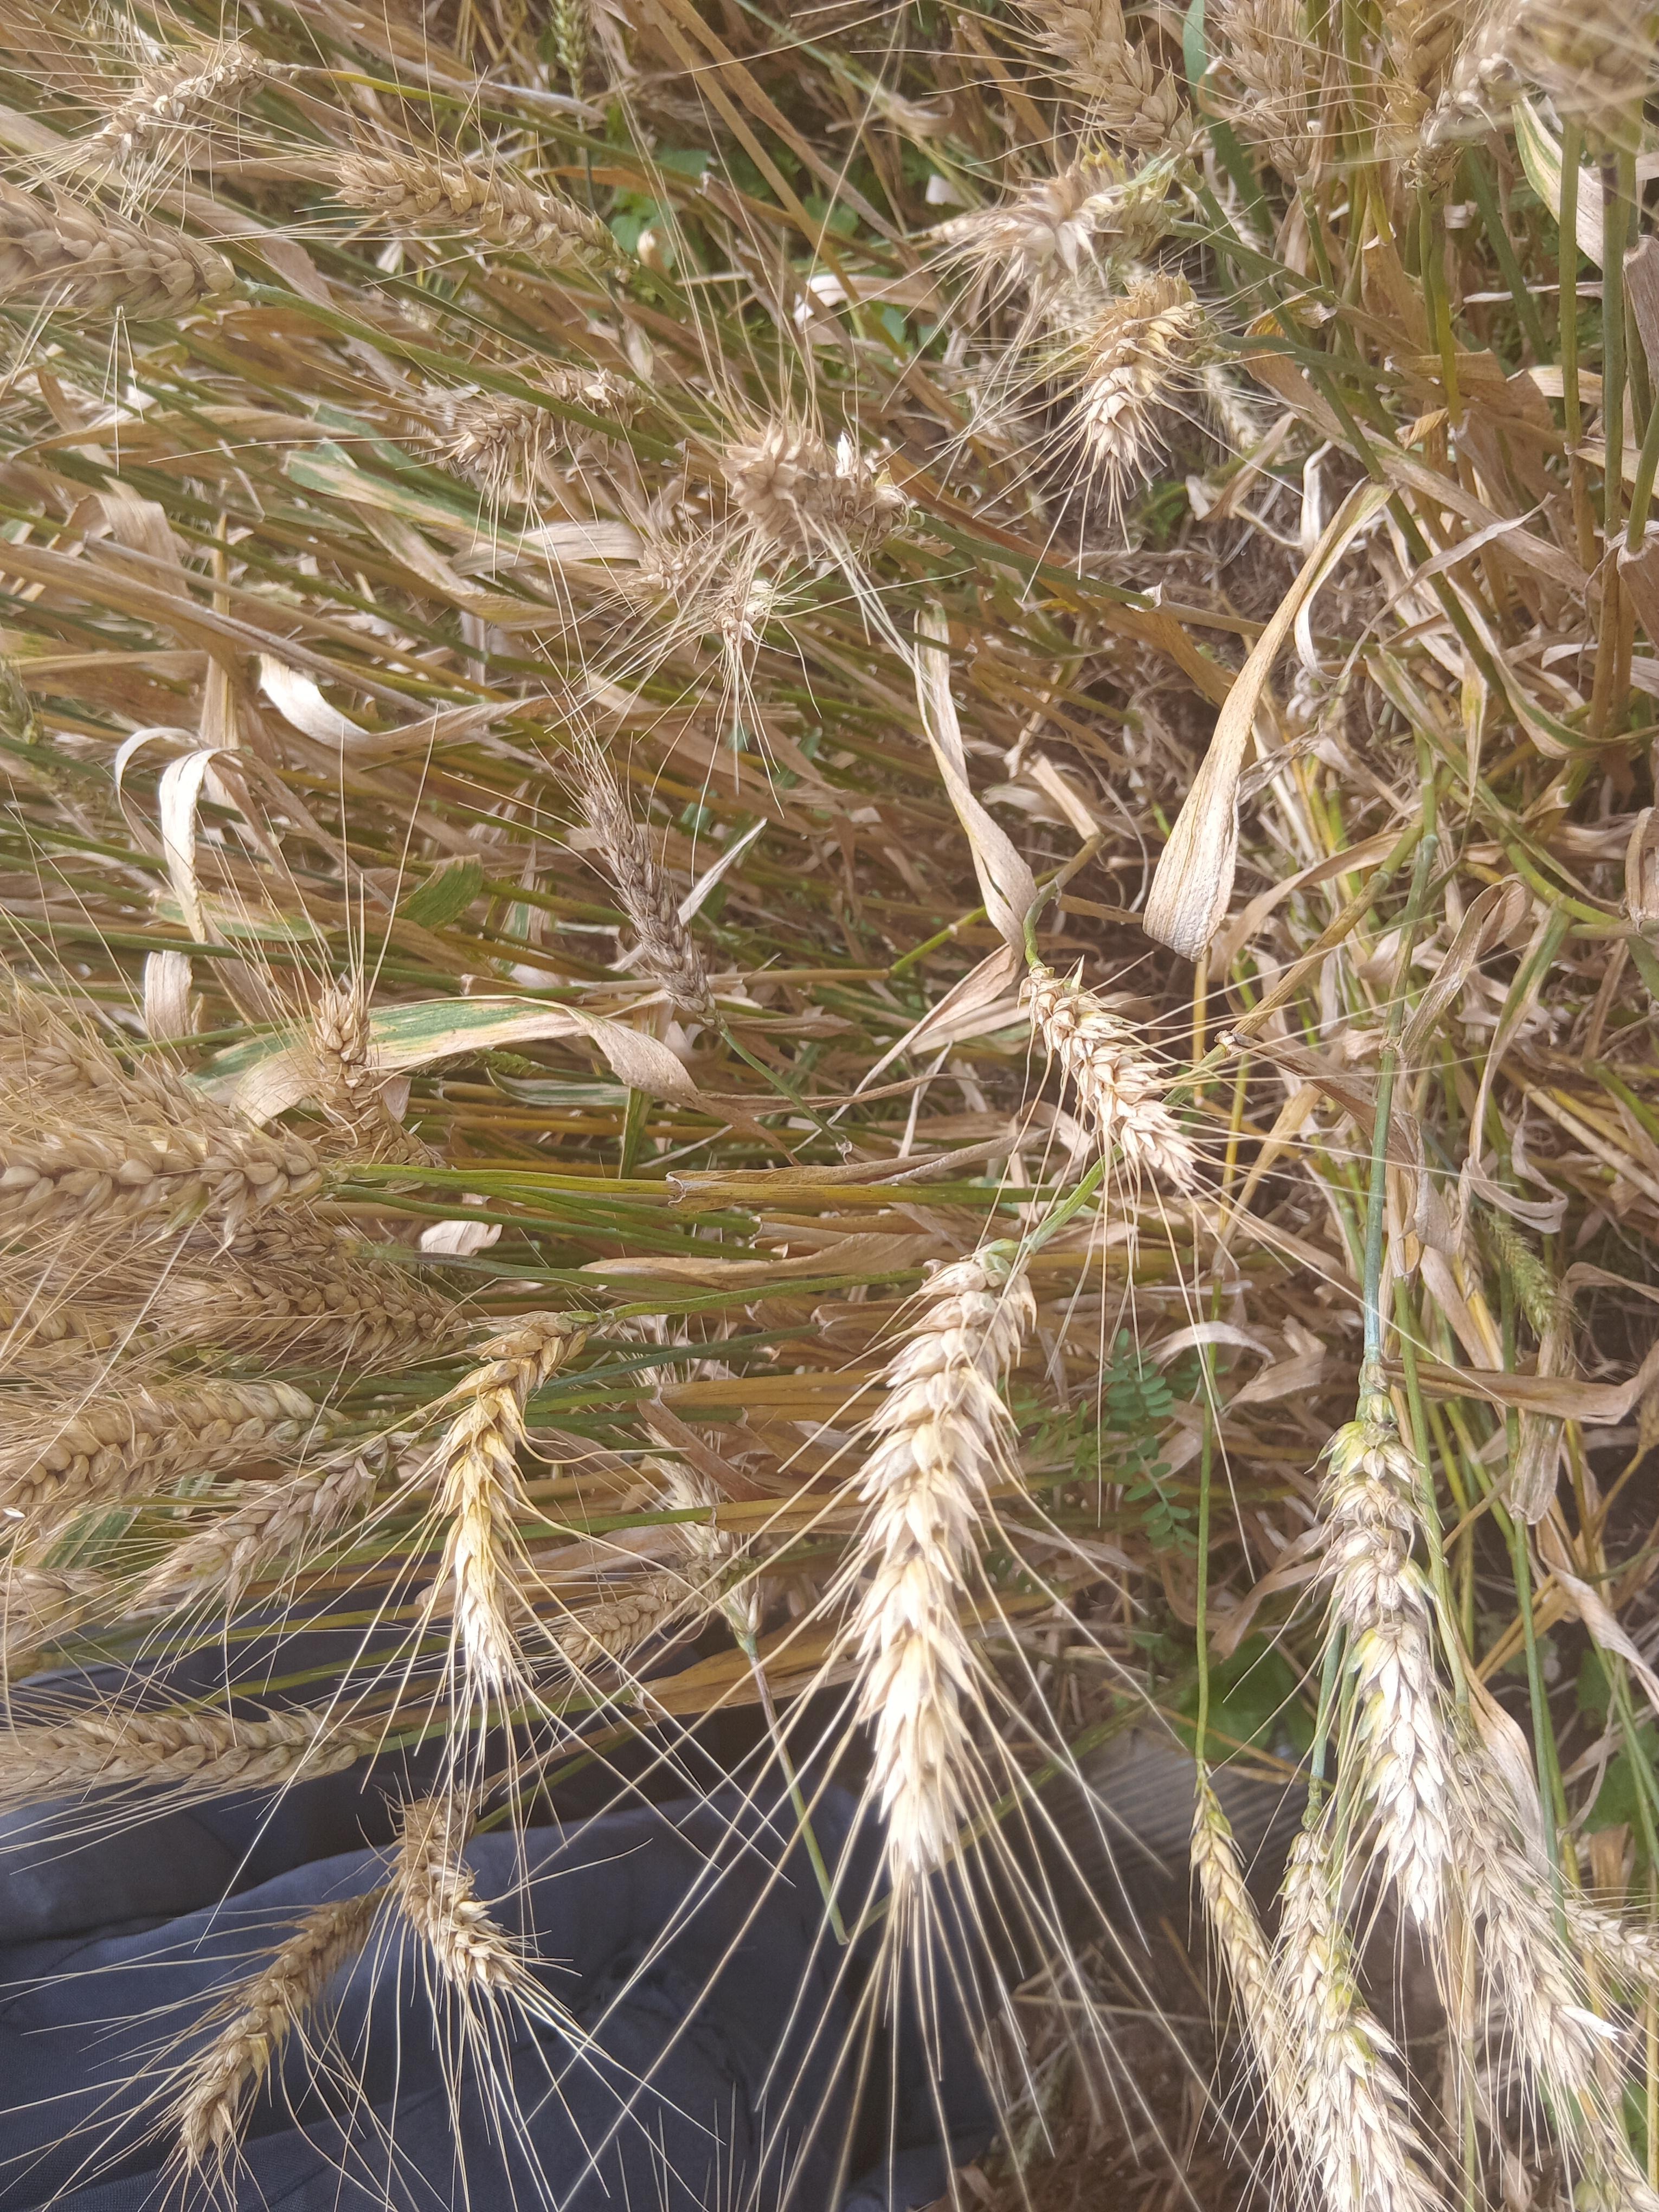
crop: wheat
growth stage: maturity
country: Kenya
